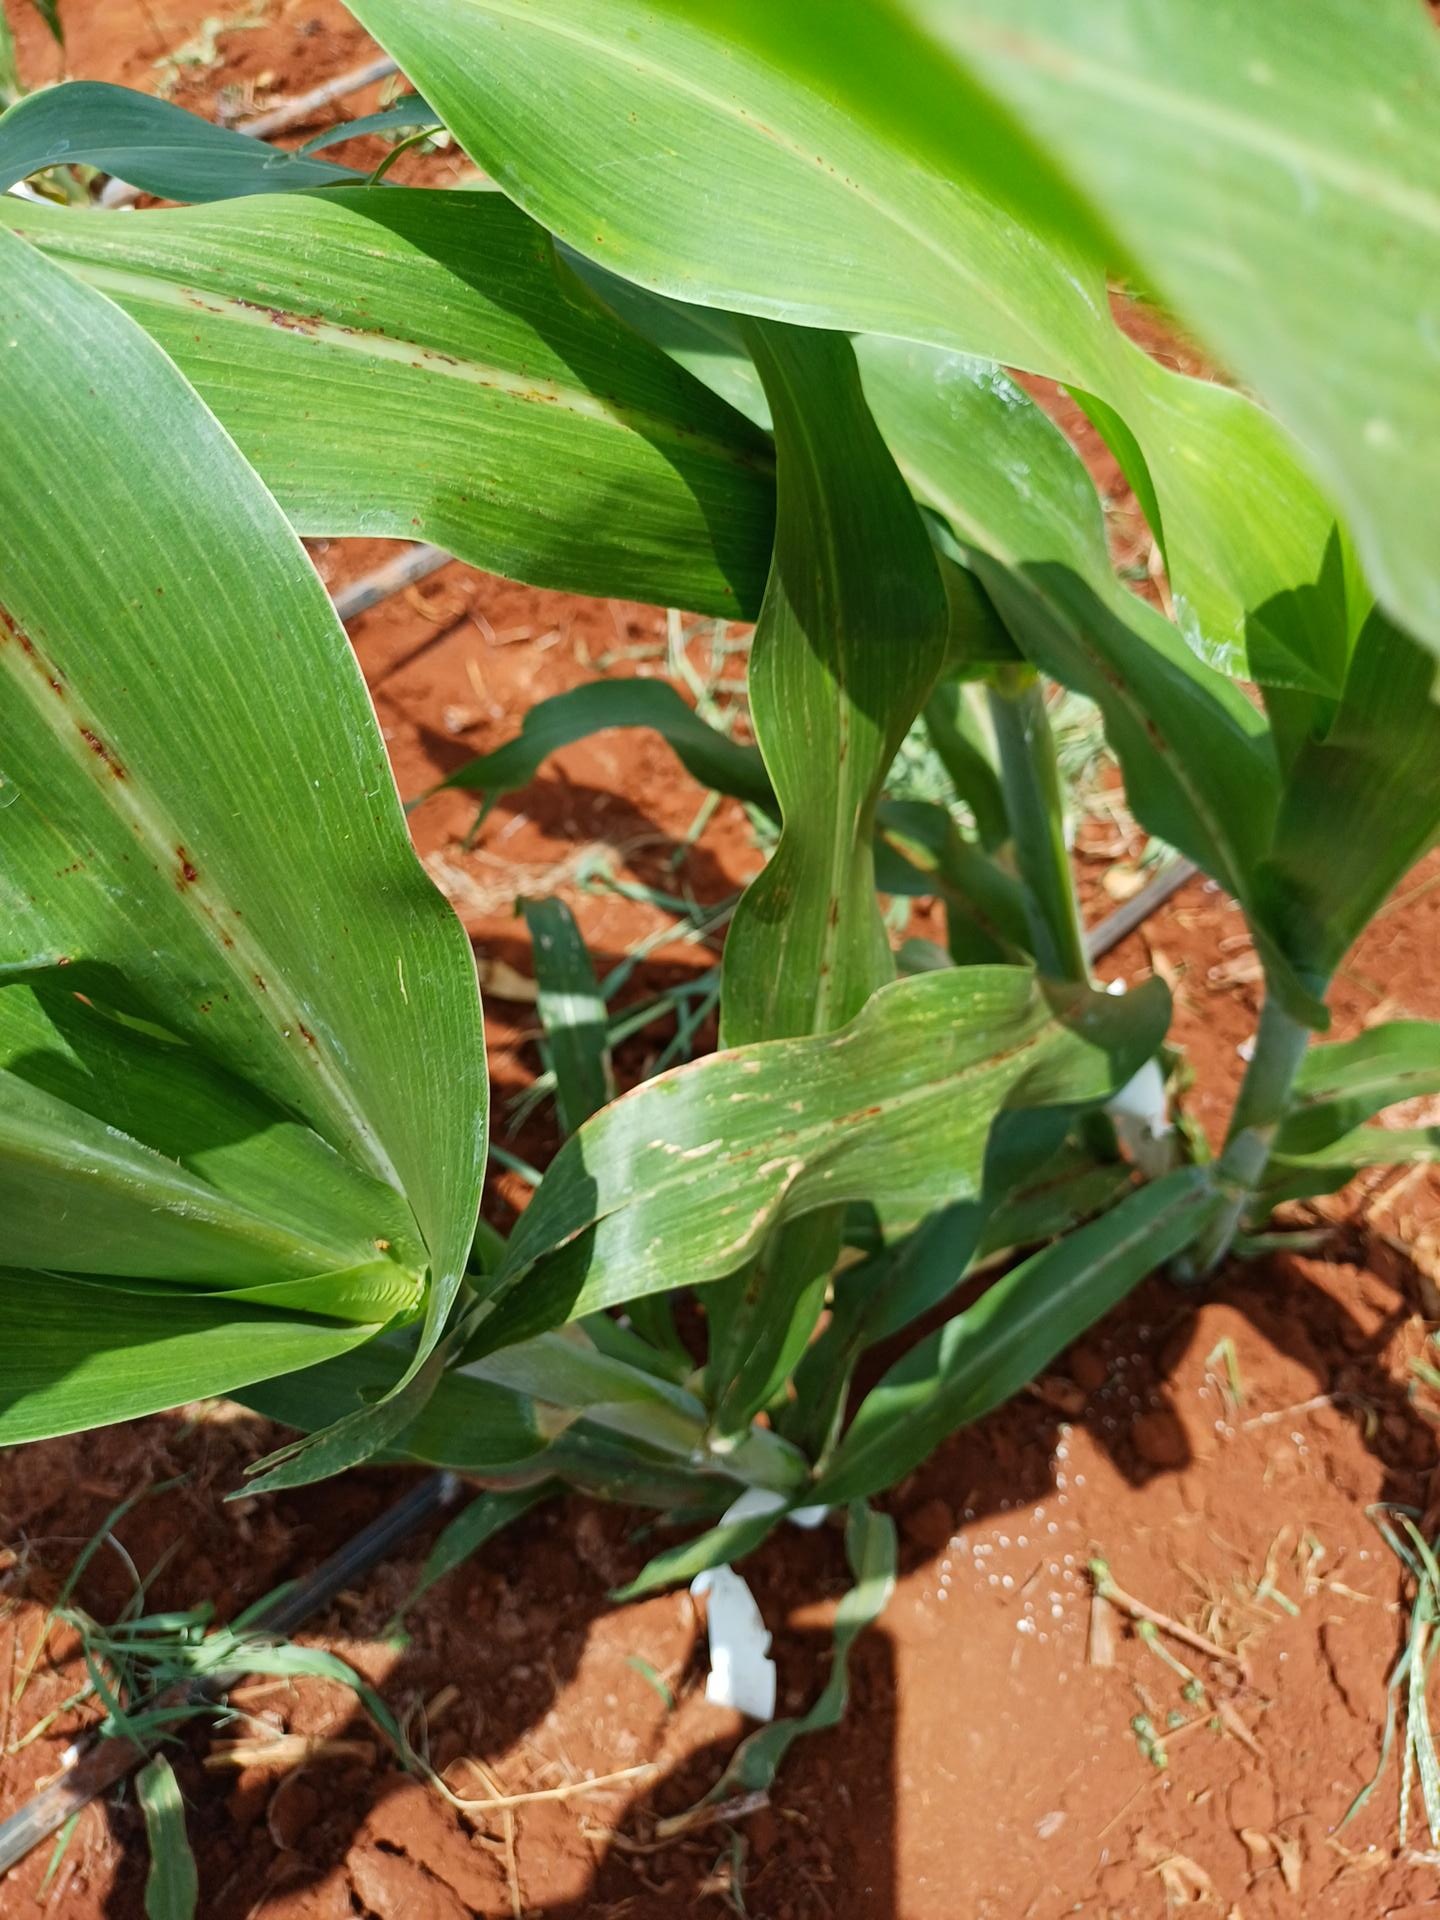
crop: sorghum
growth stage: vegetative
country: Kenya
